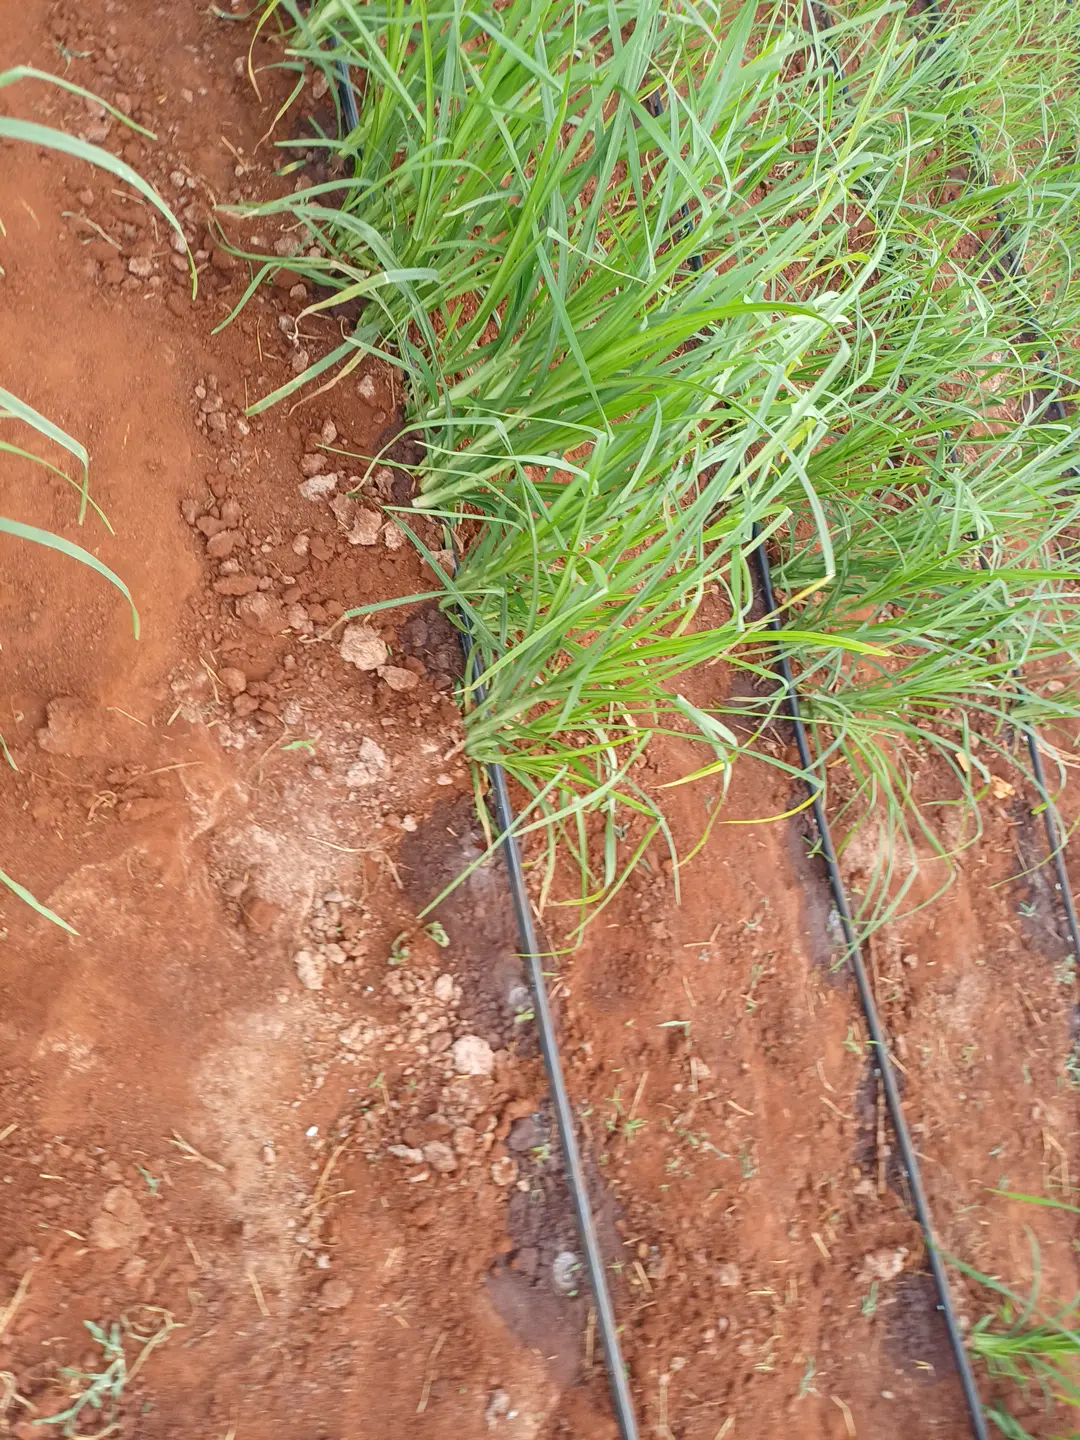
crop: finger millet
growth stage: elongation stem
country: Kenya
